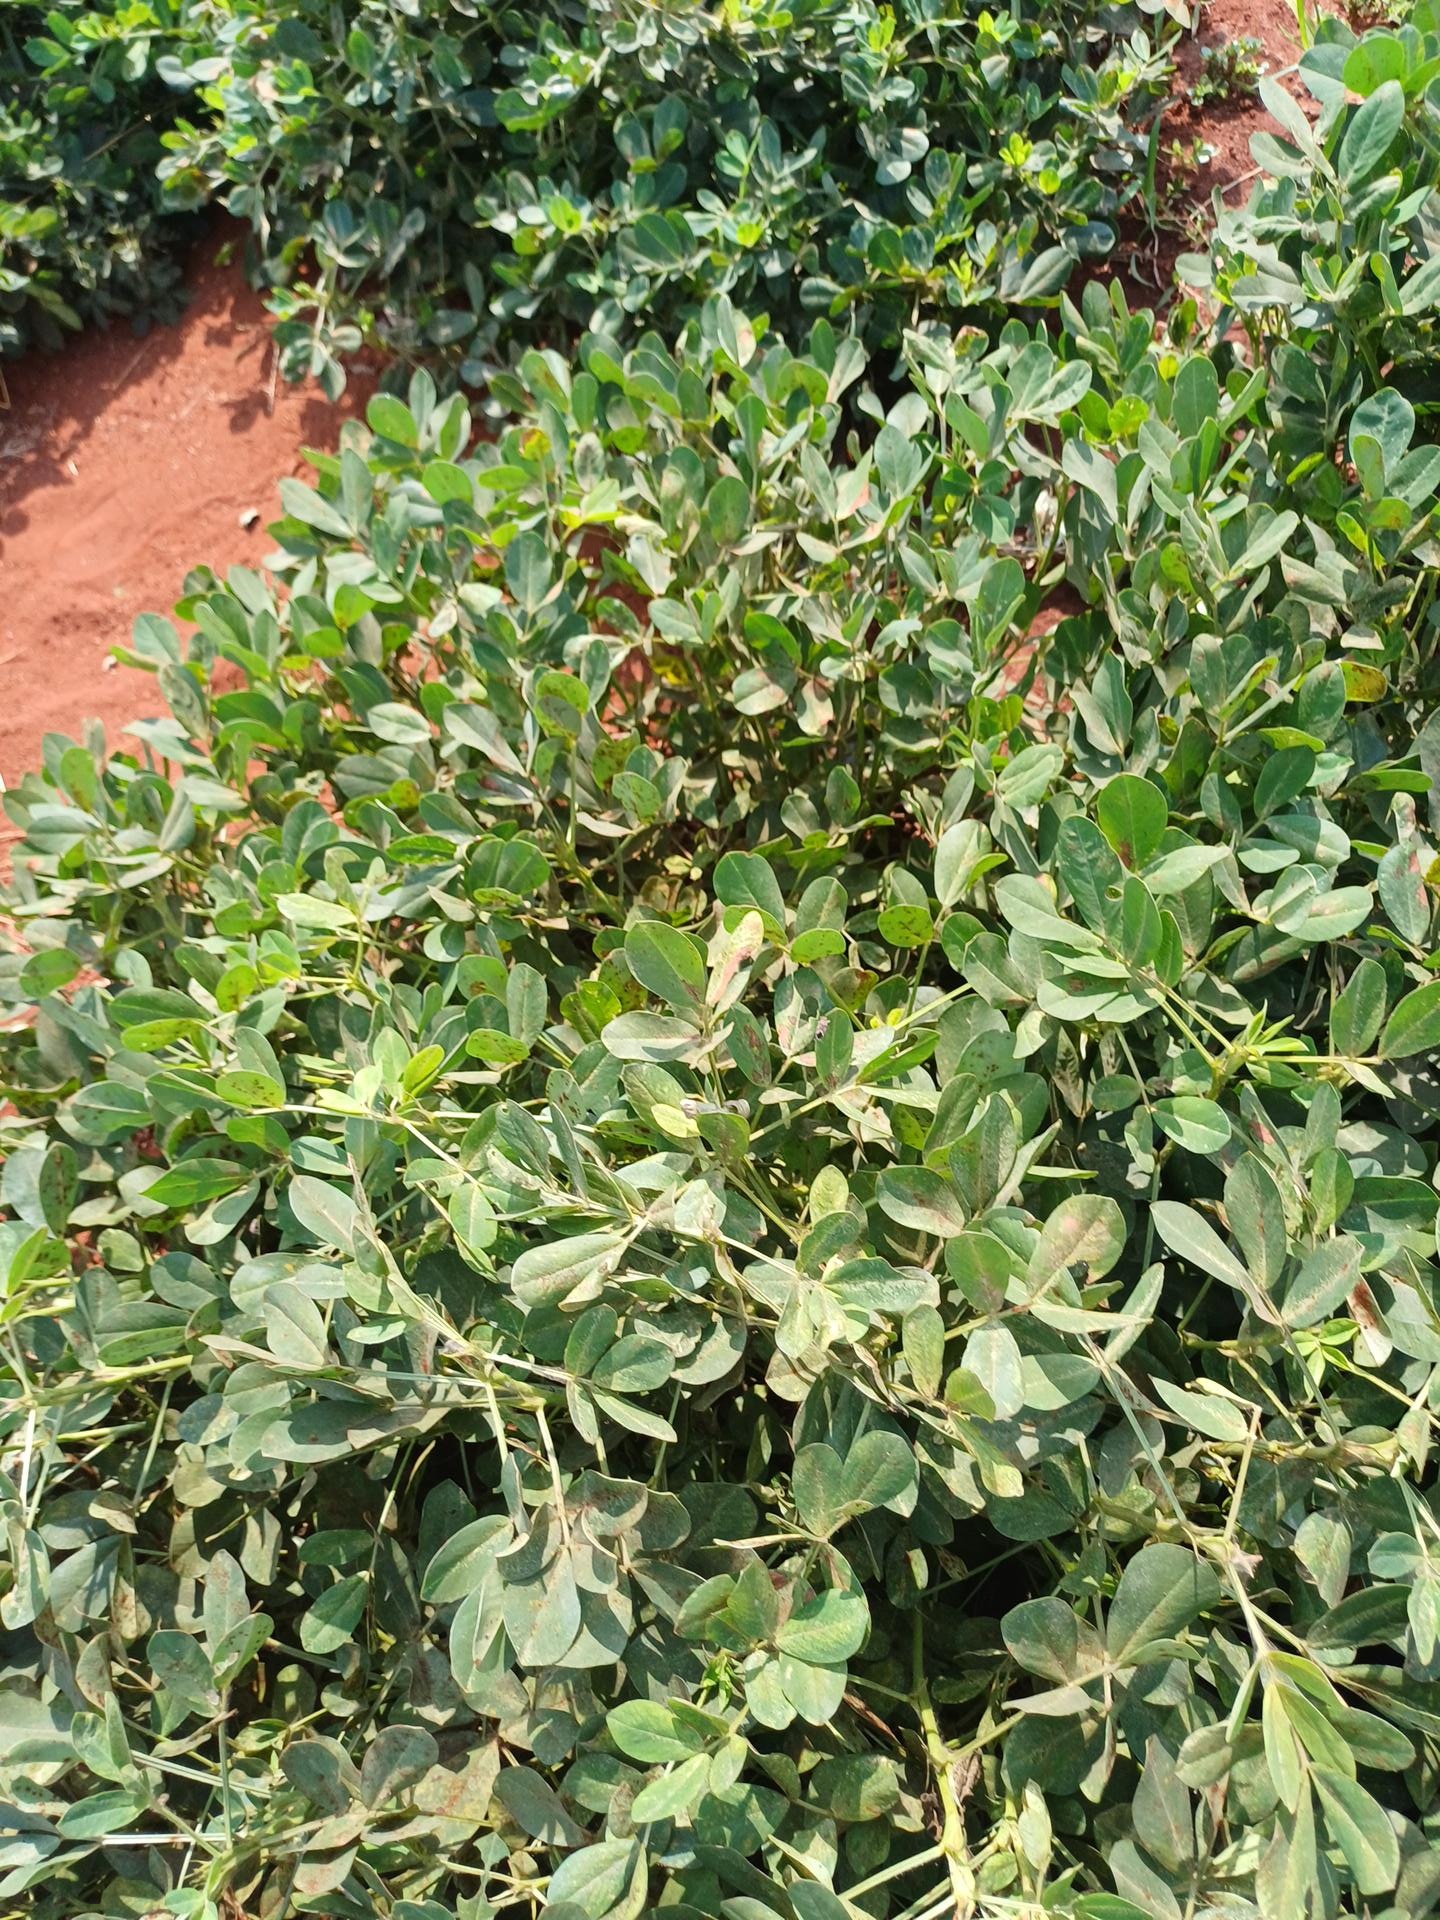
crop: groundnut
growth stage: maturity
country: Kenya
